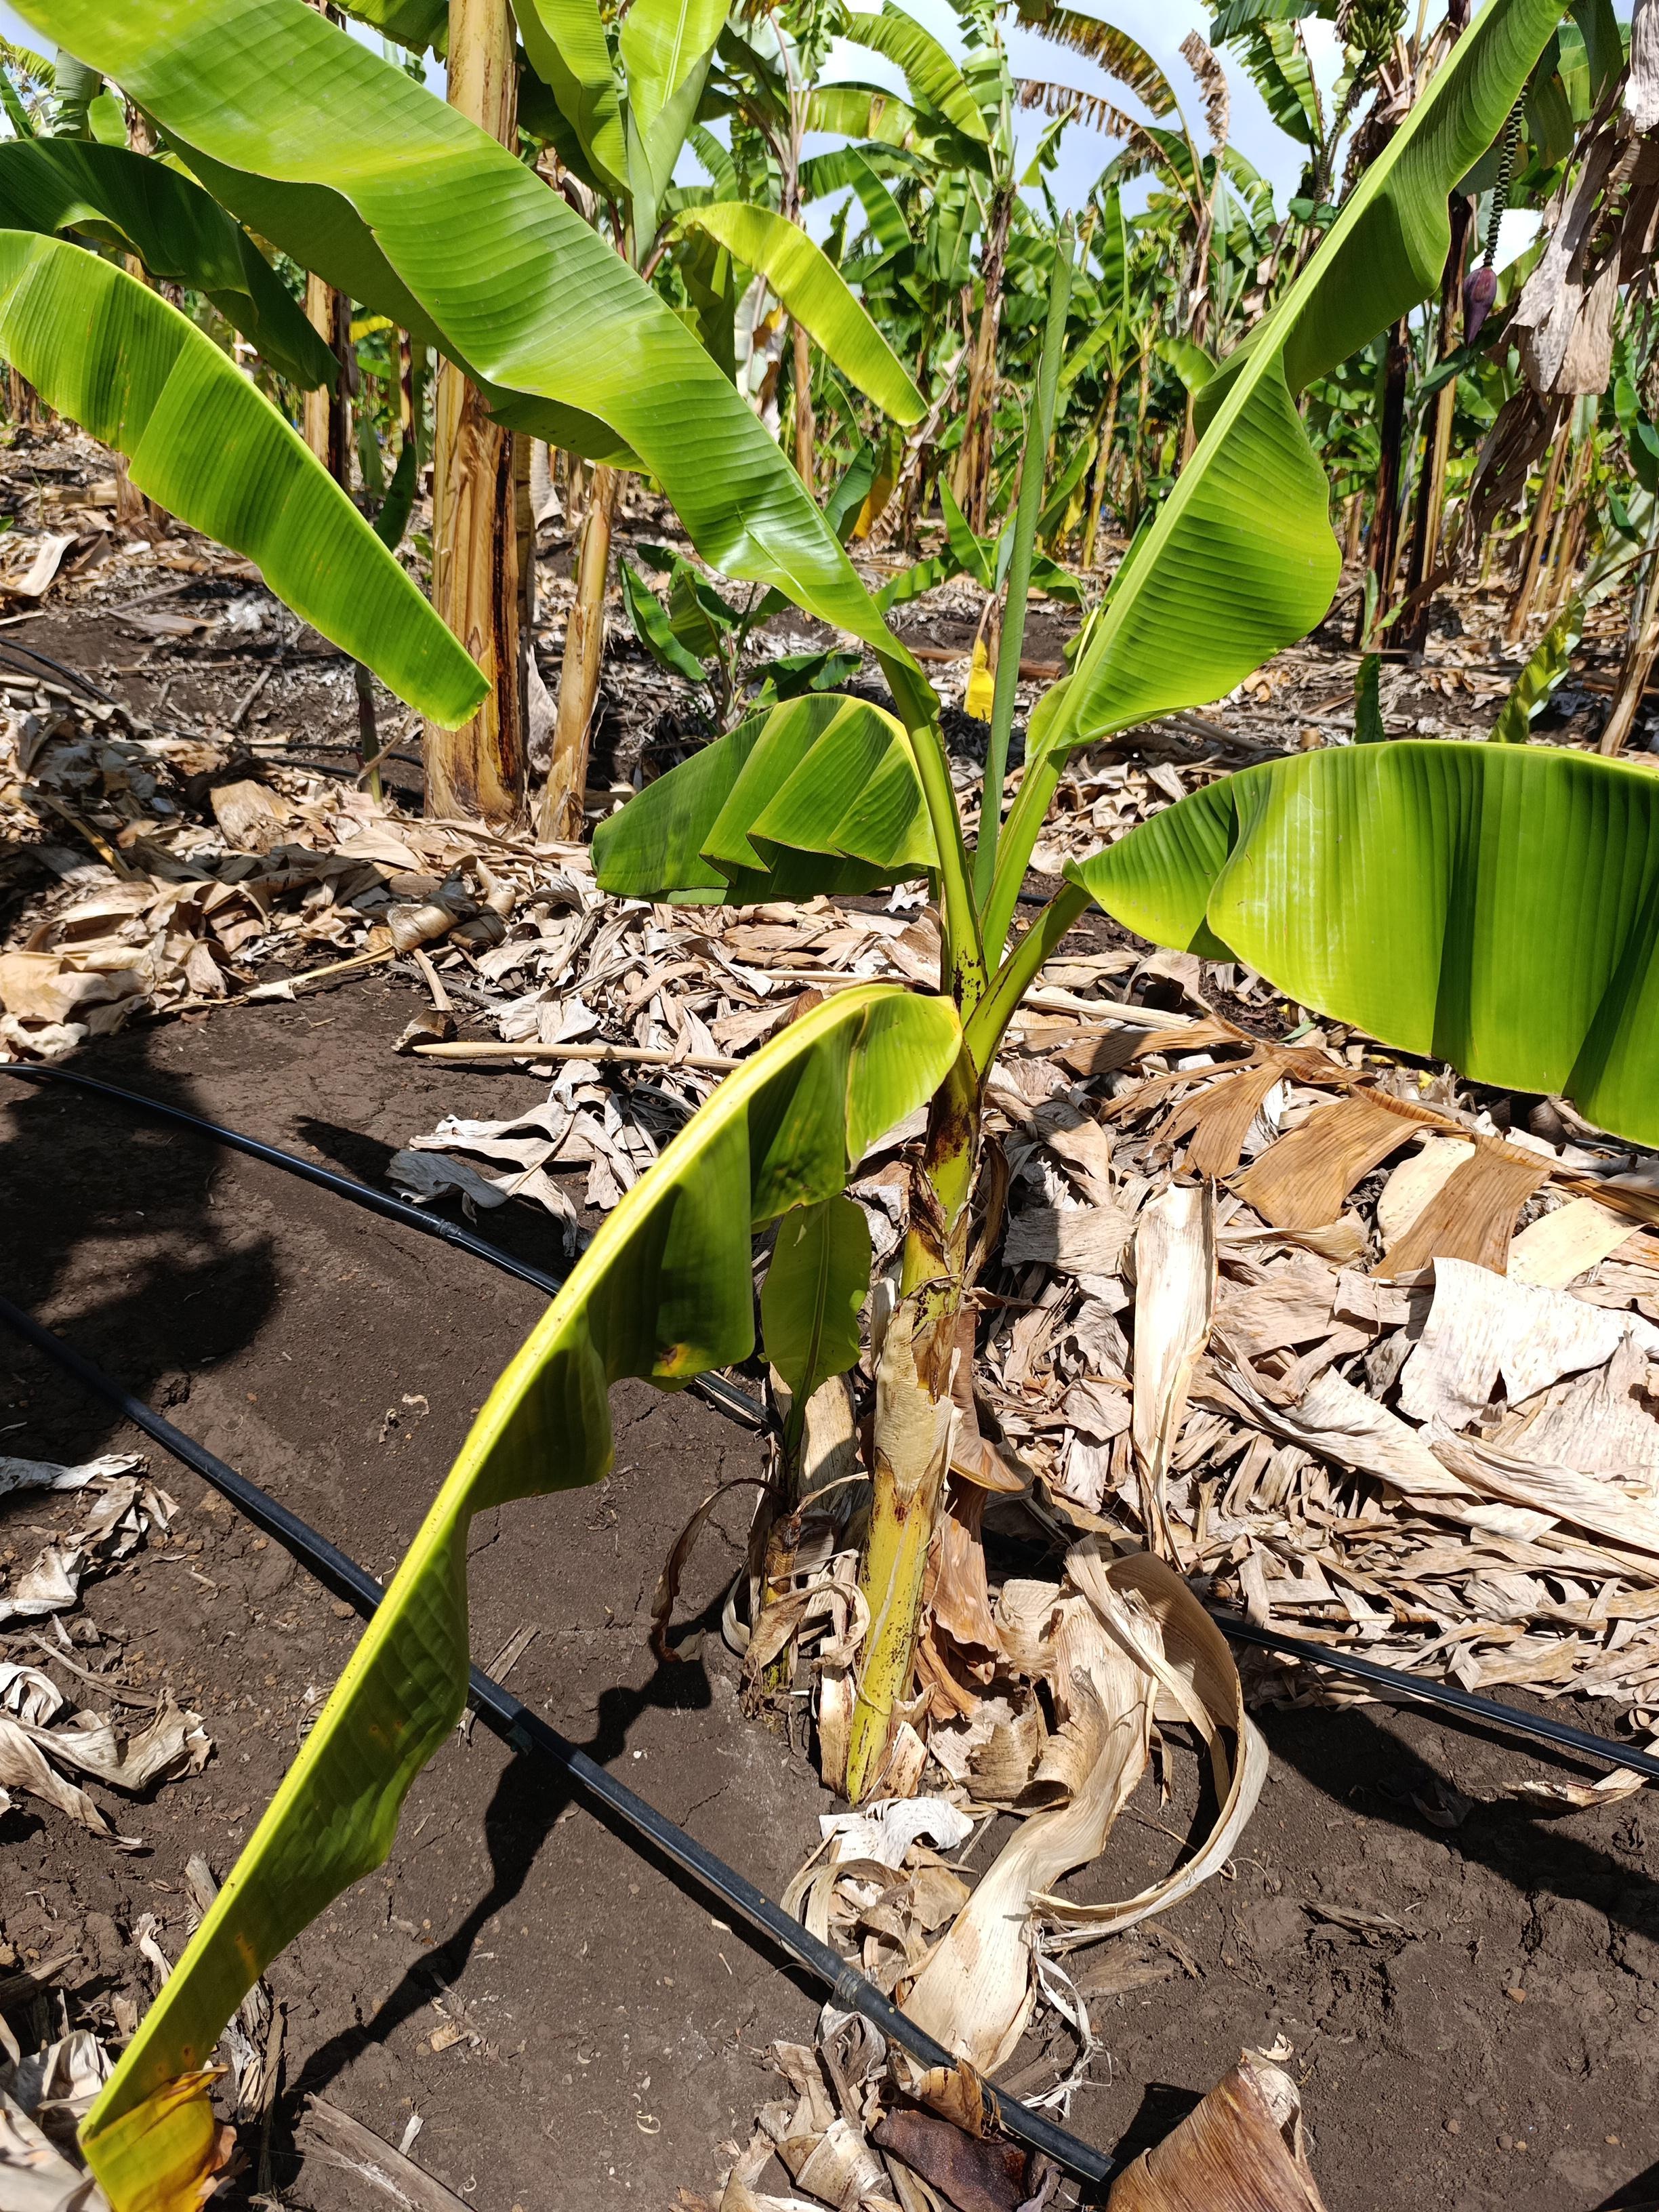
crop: banana
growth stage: vegetative
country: Tanzania
